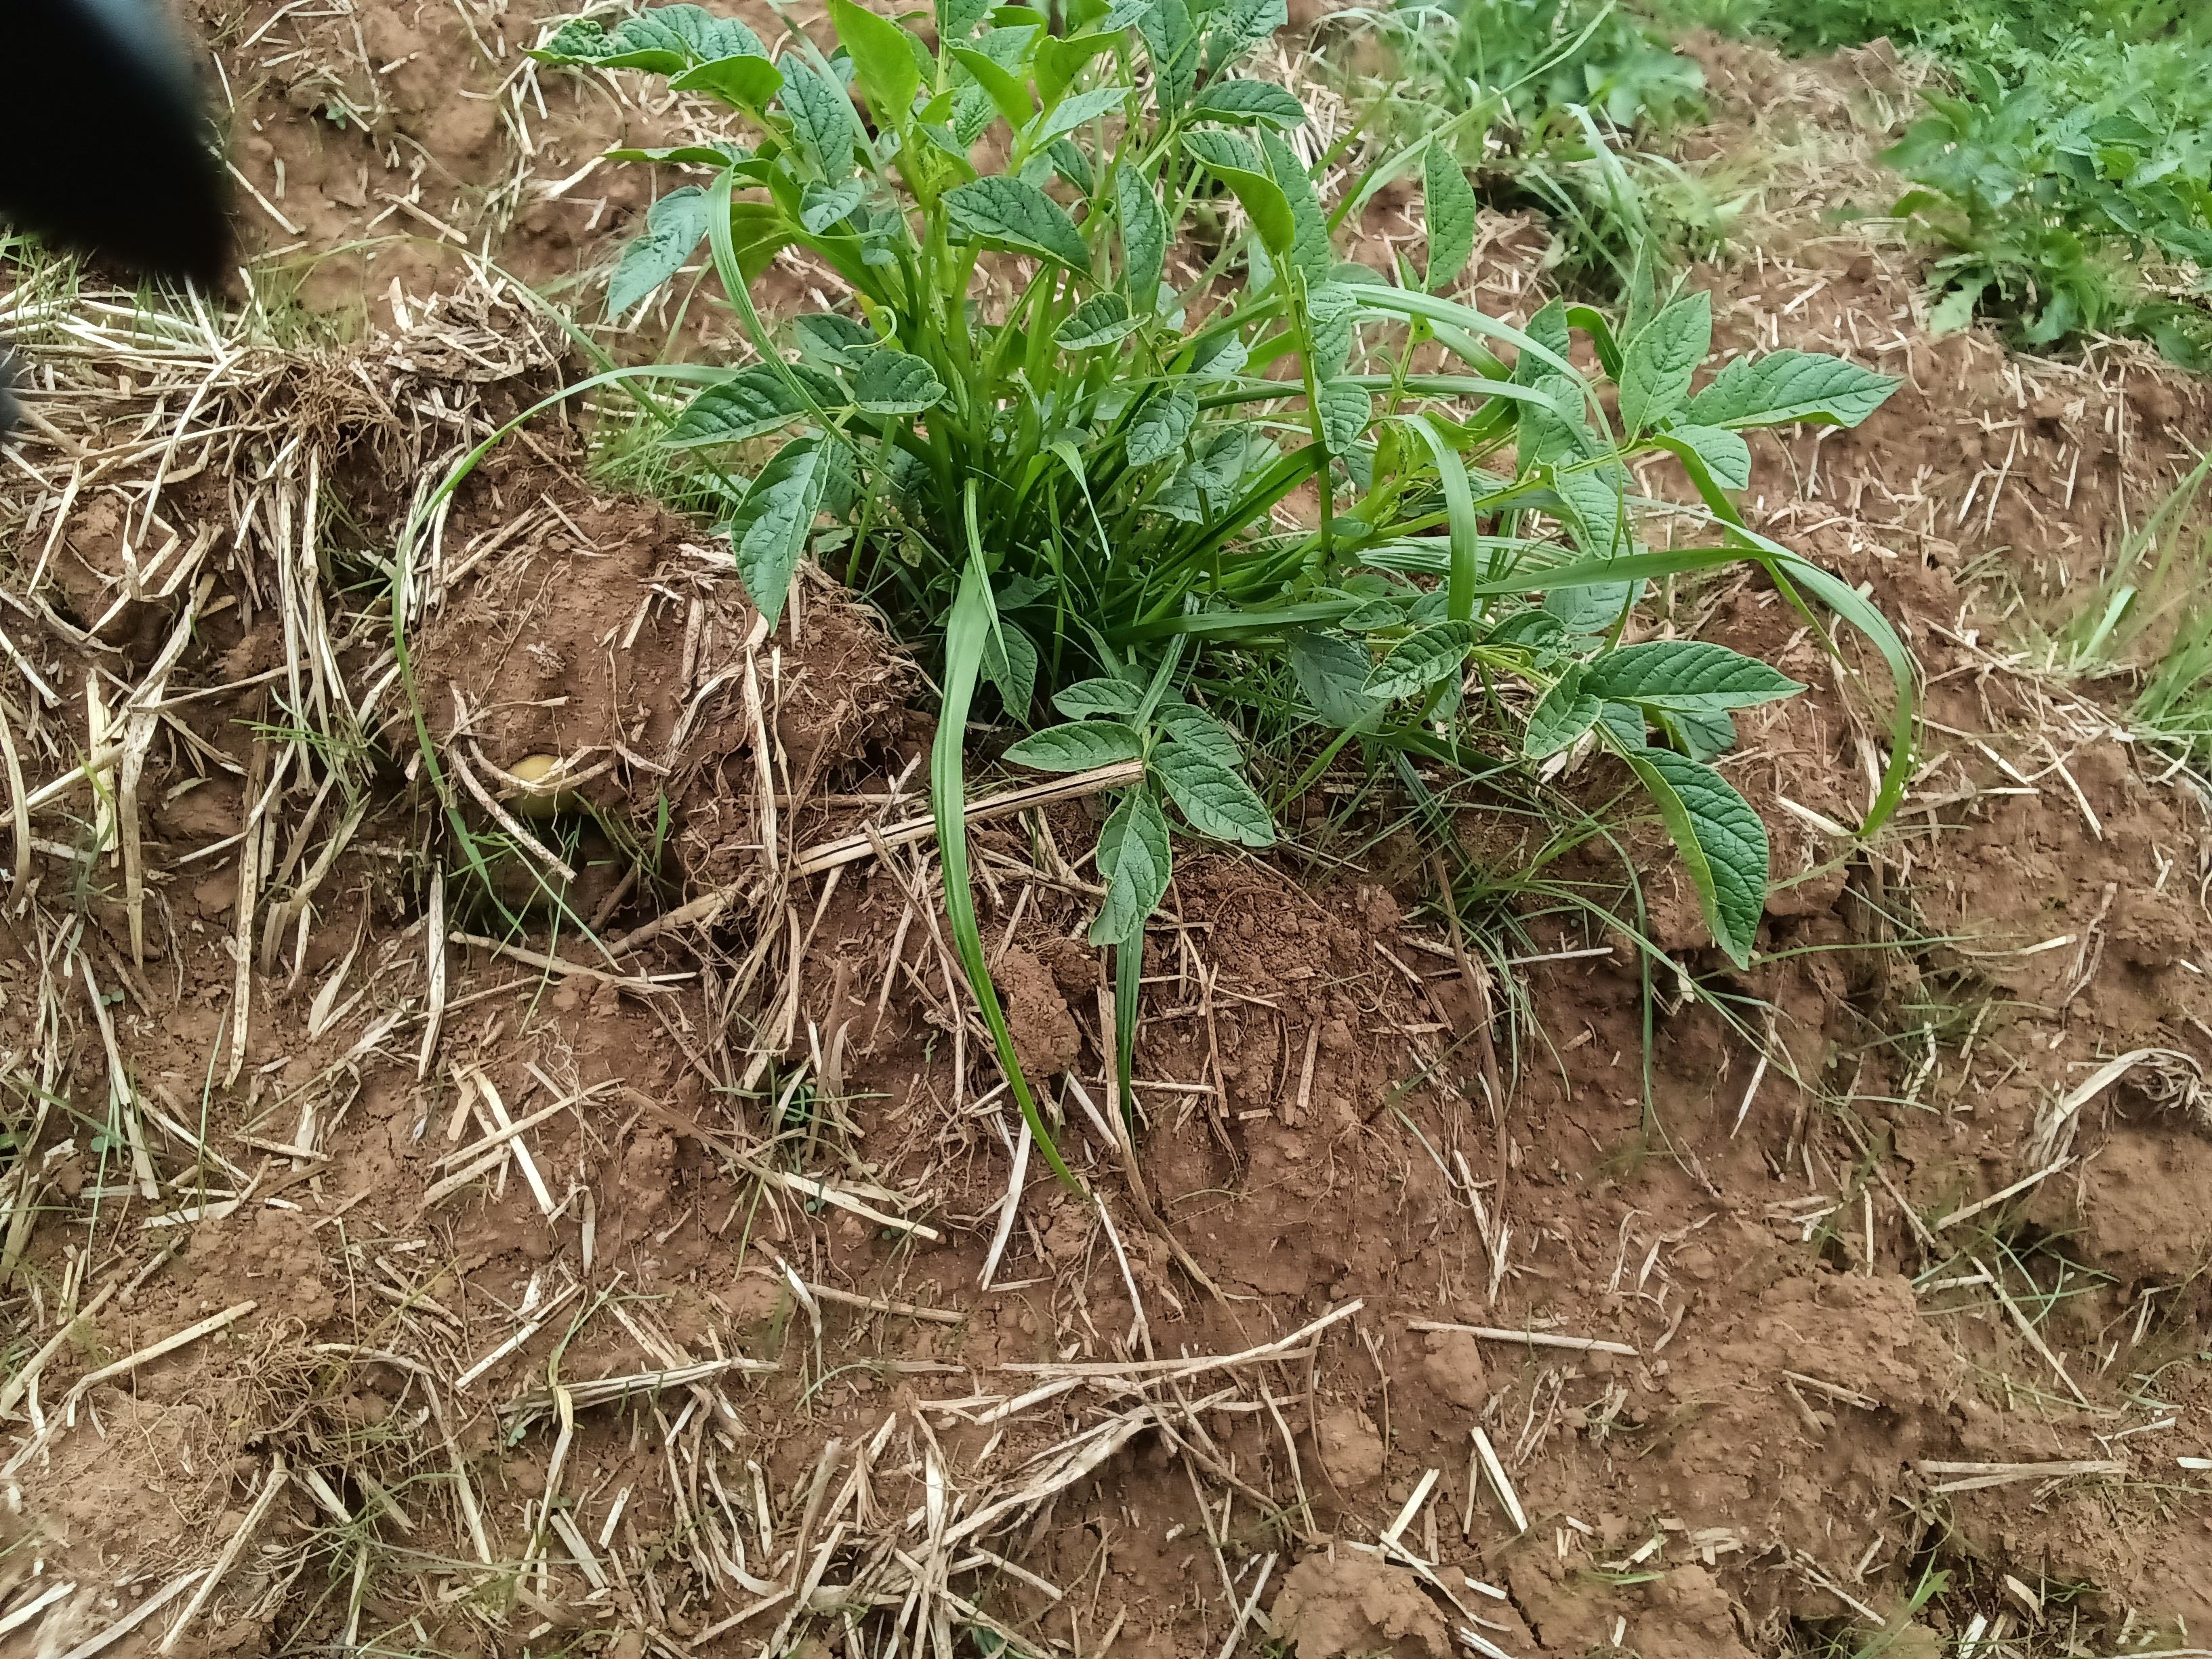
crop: potato
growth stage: flowering
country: Kenya
